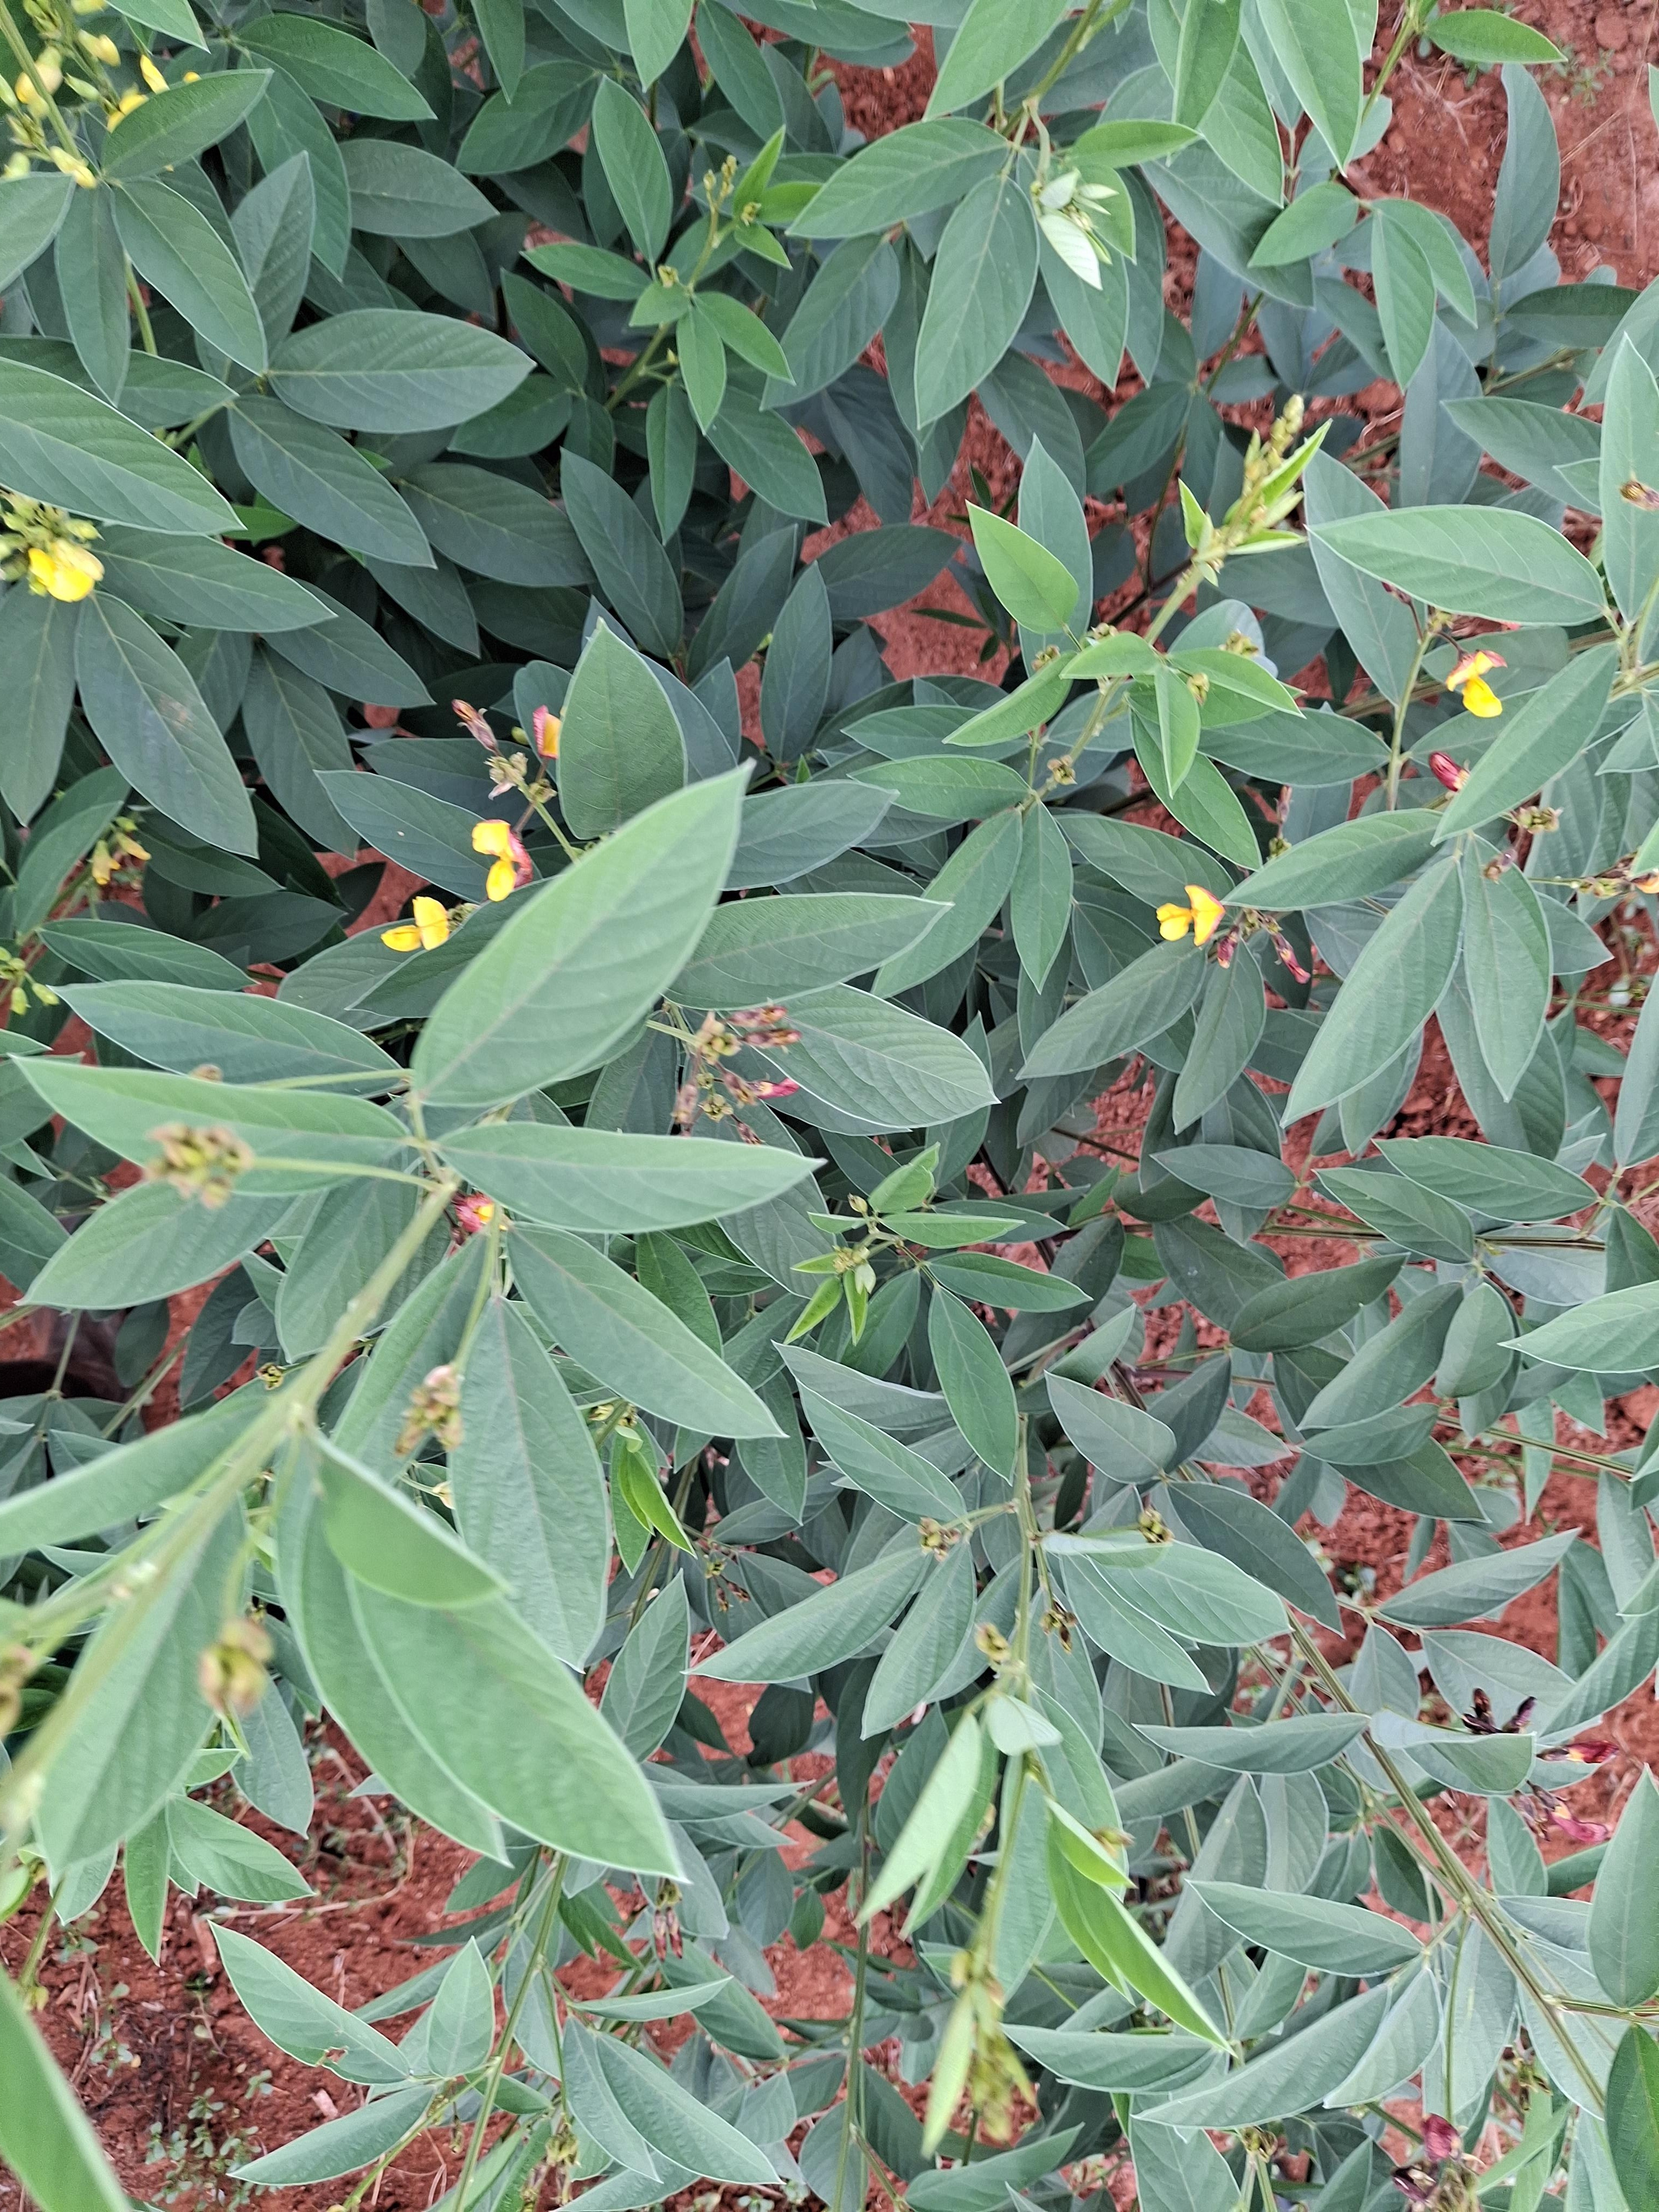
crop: pigeonpea
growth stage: flowering
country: Kenya
